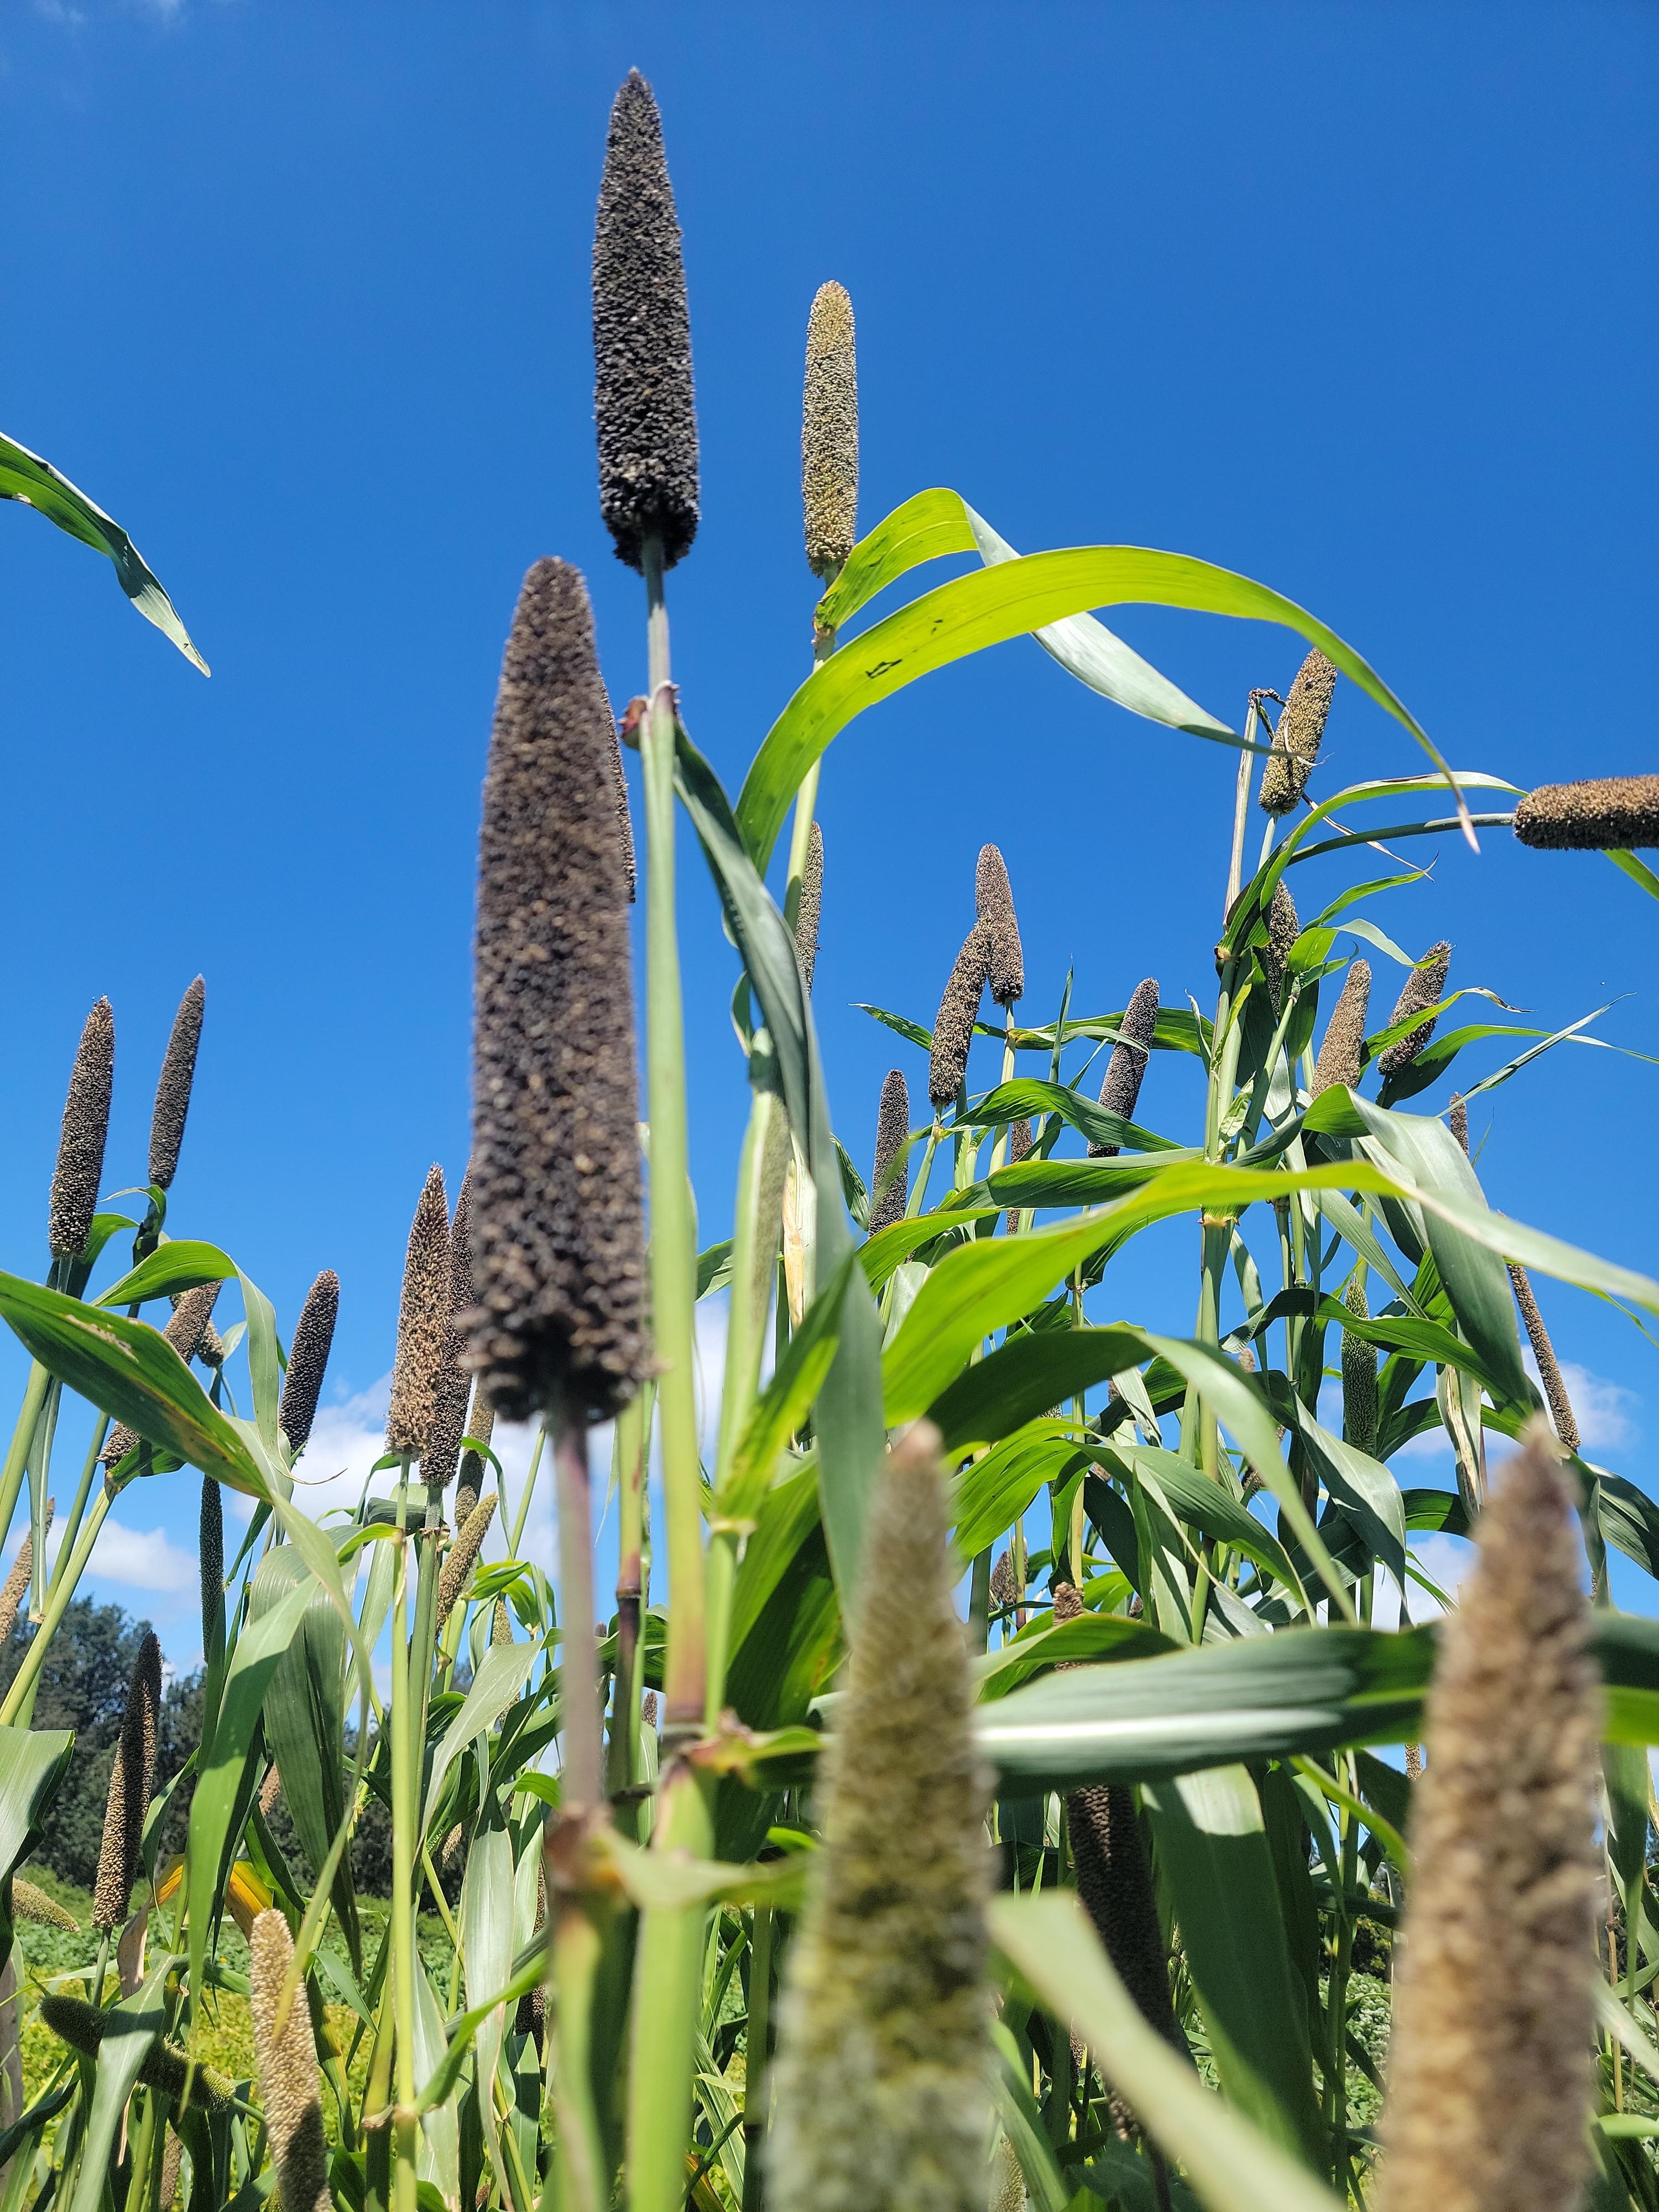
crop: pearl millet
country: Tanzania
